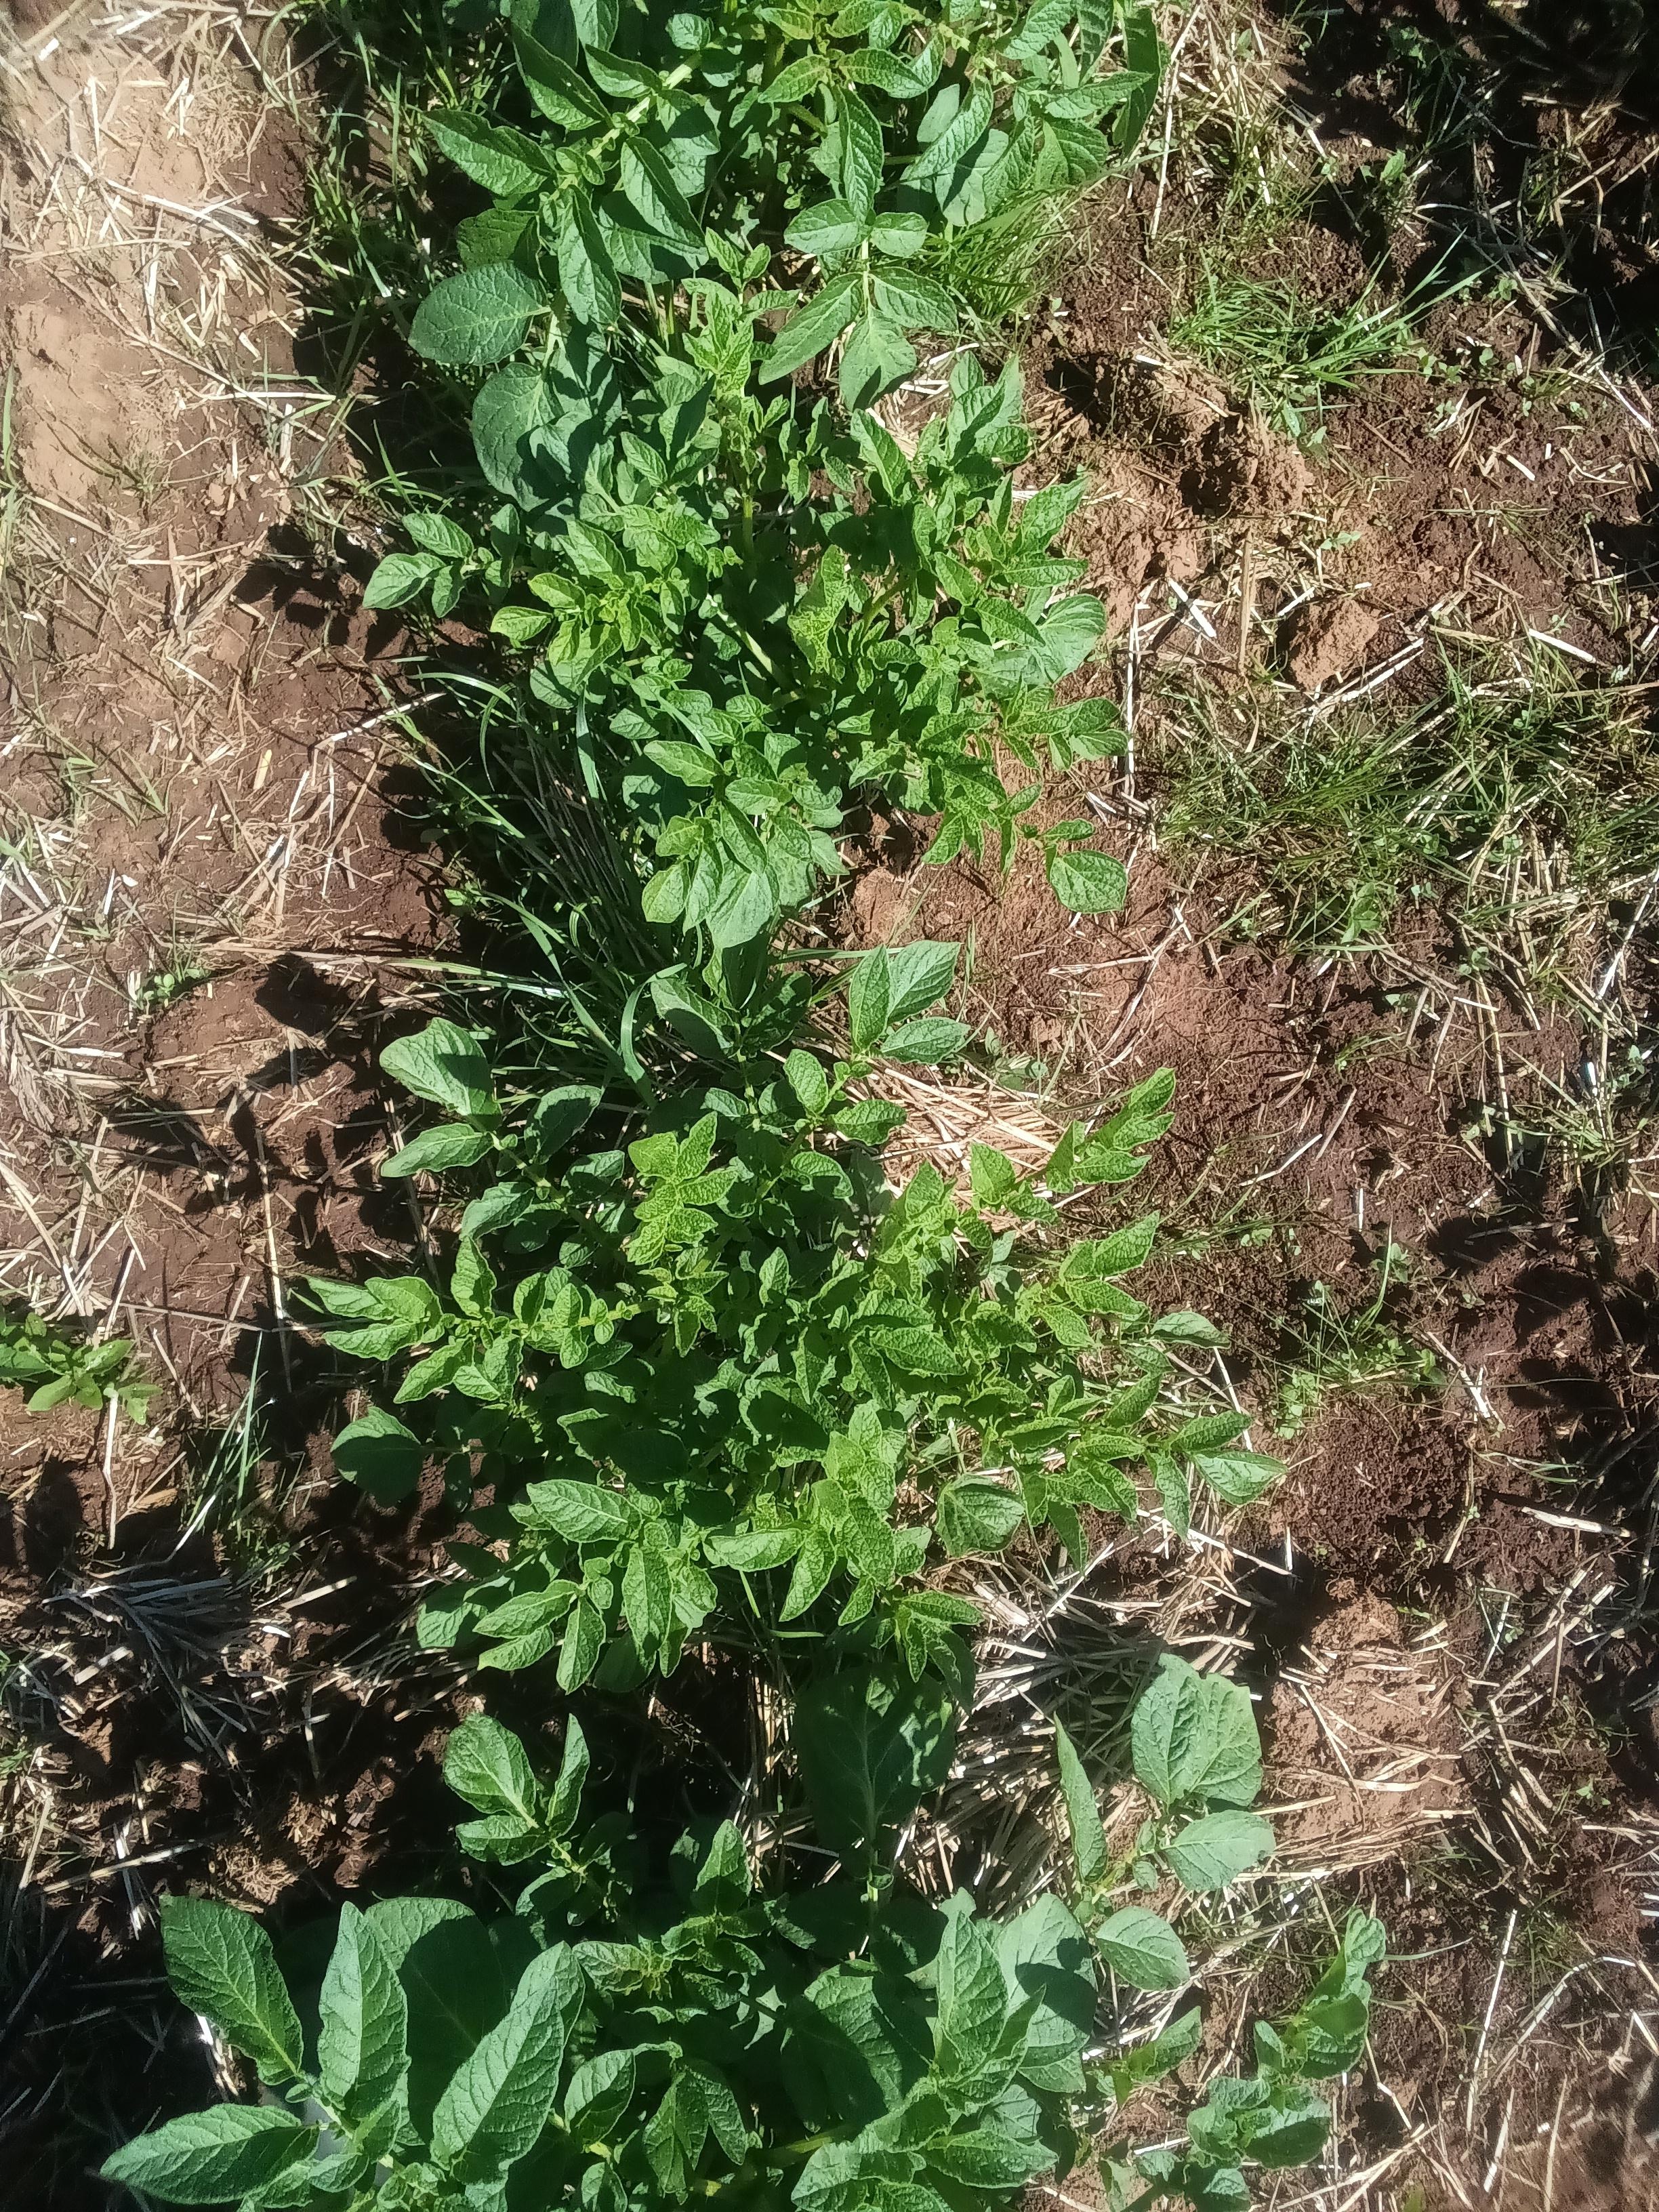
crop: potato
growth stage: vegetative
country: Kenya
